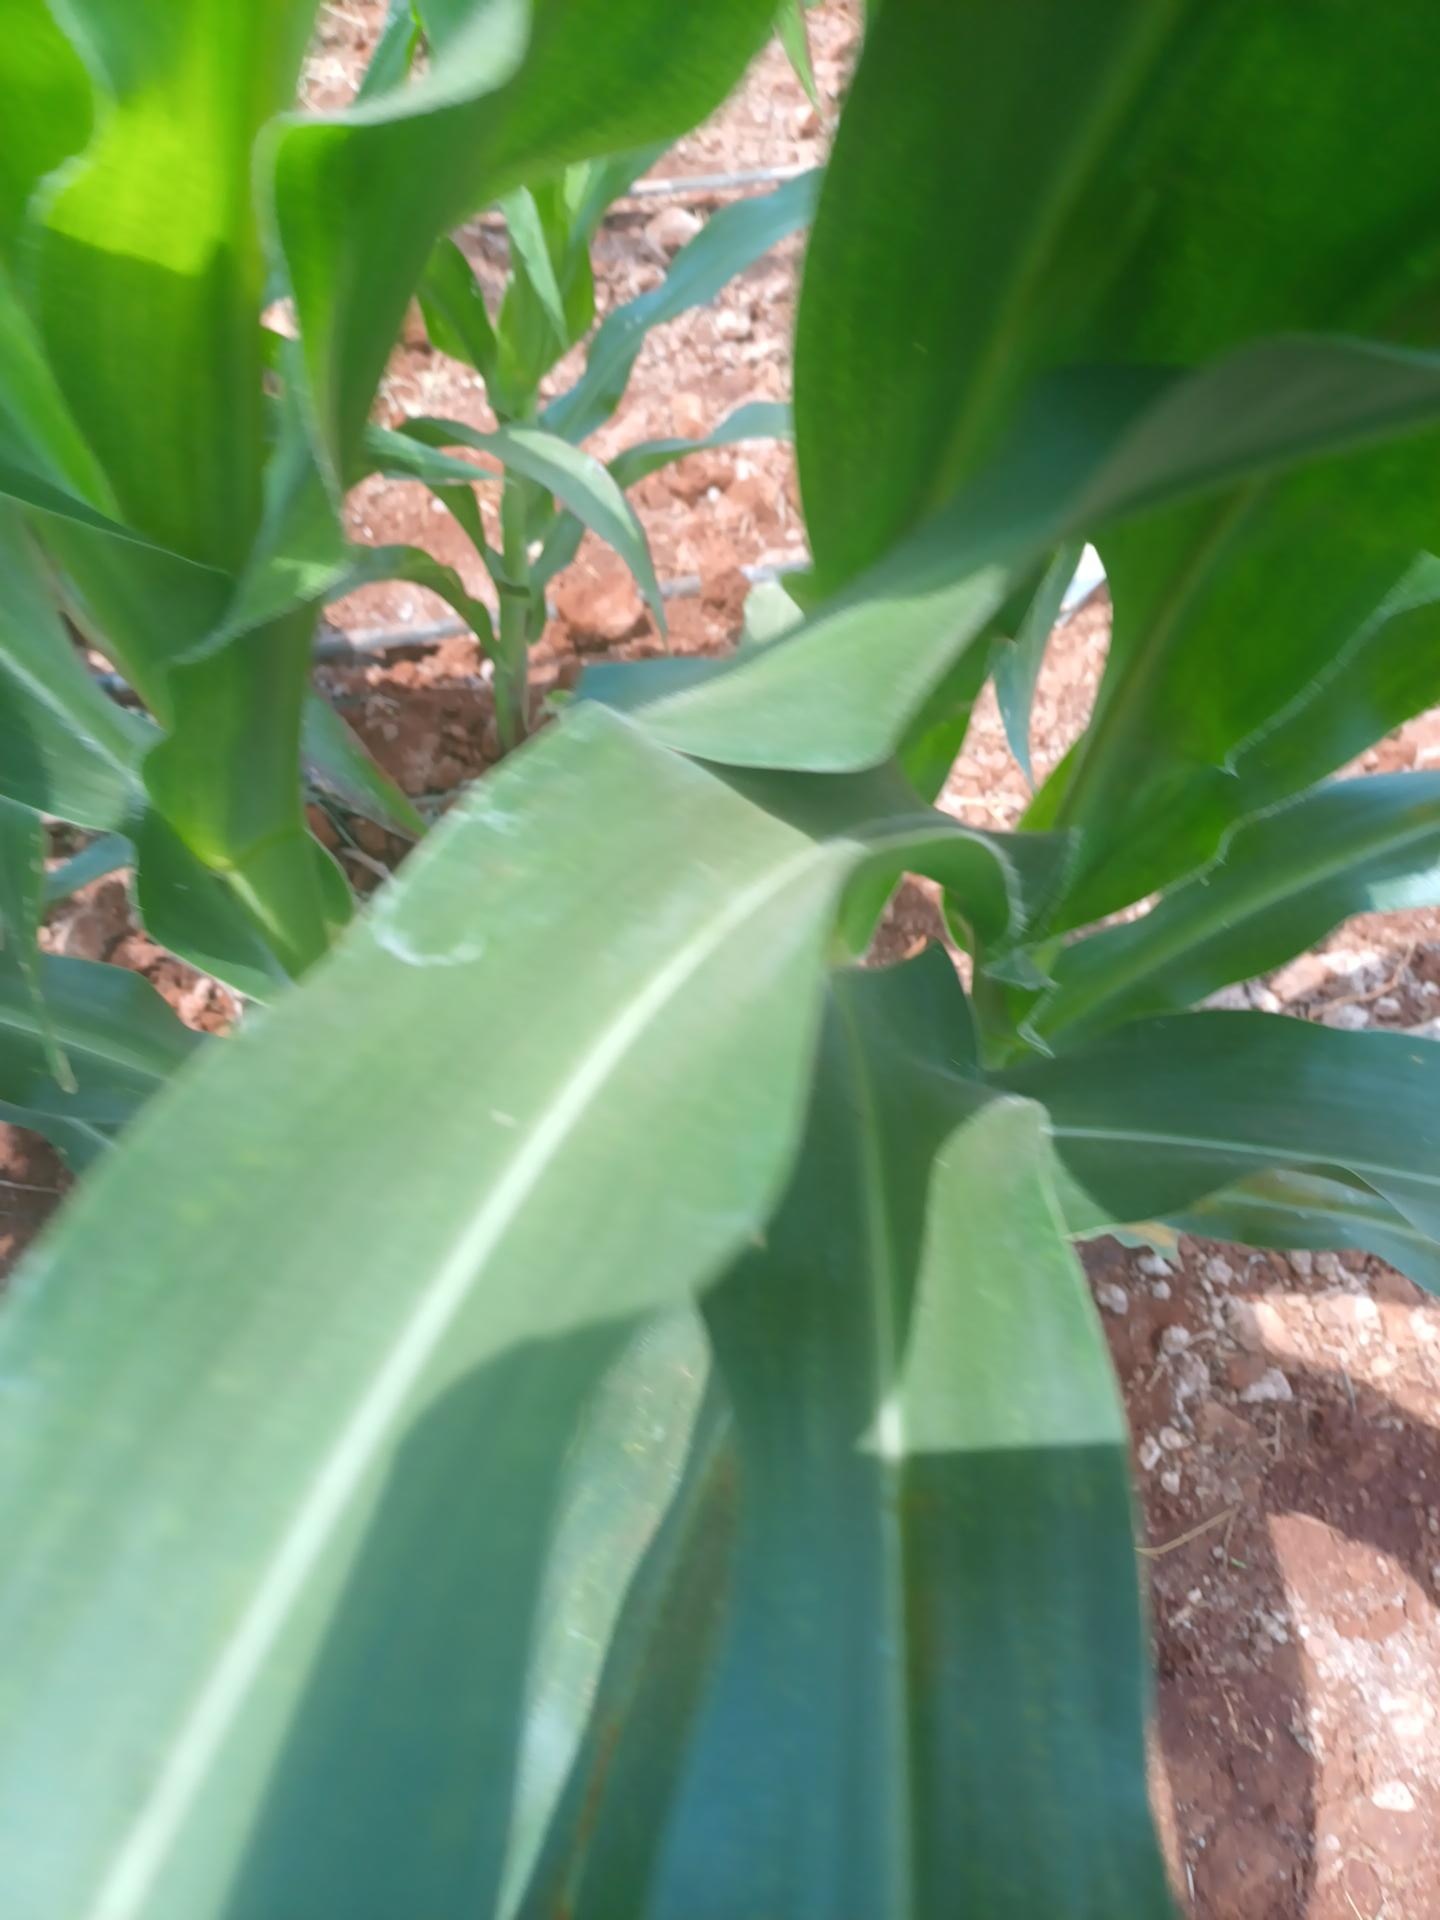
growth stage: vegetative
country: Kenya
